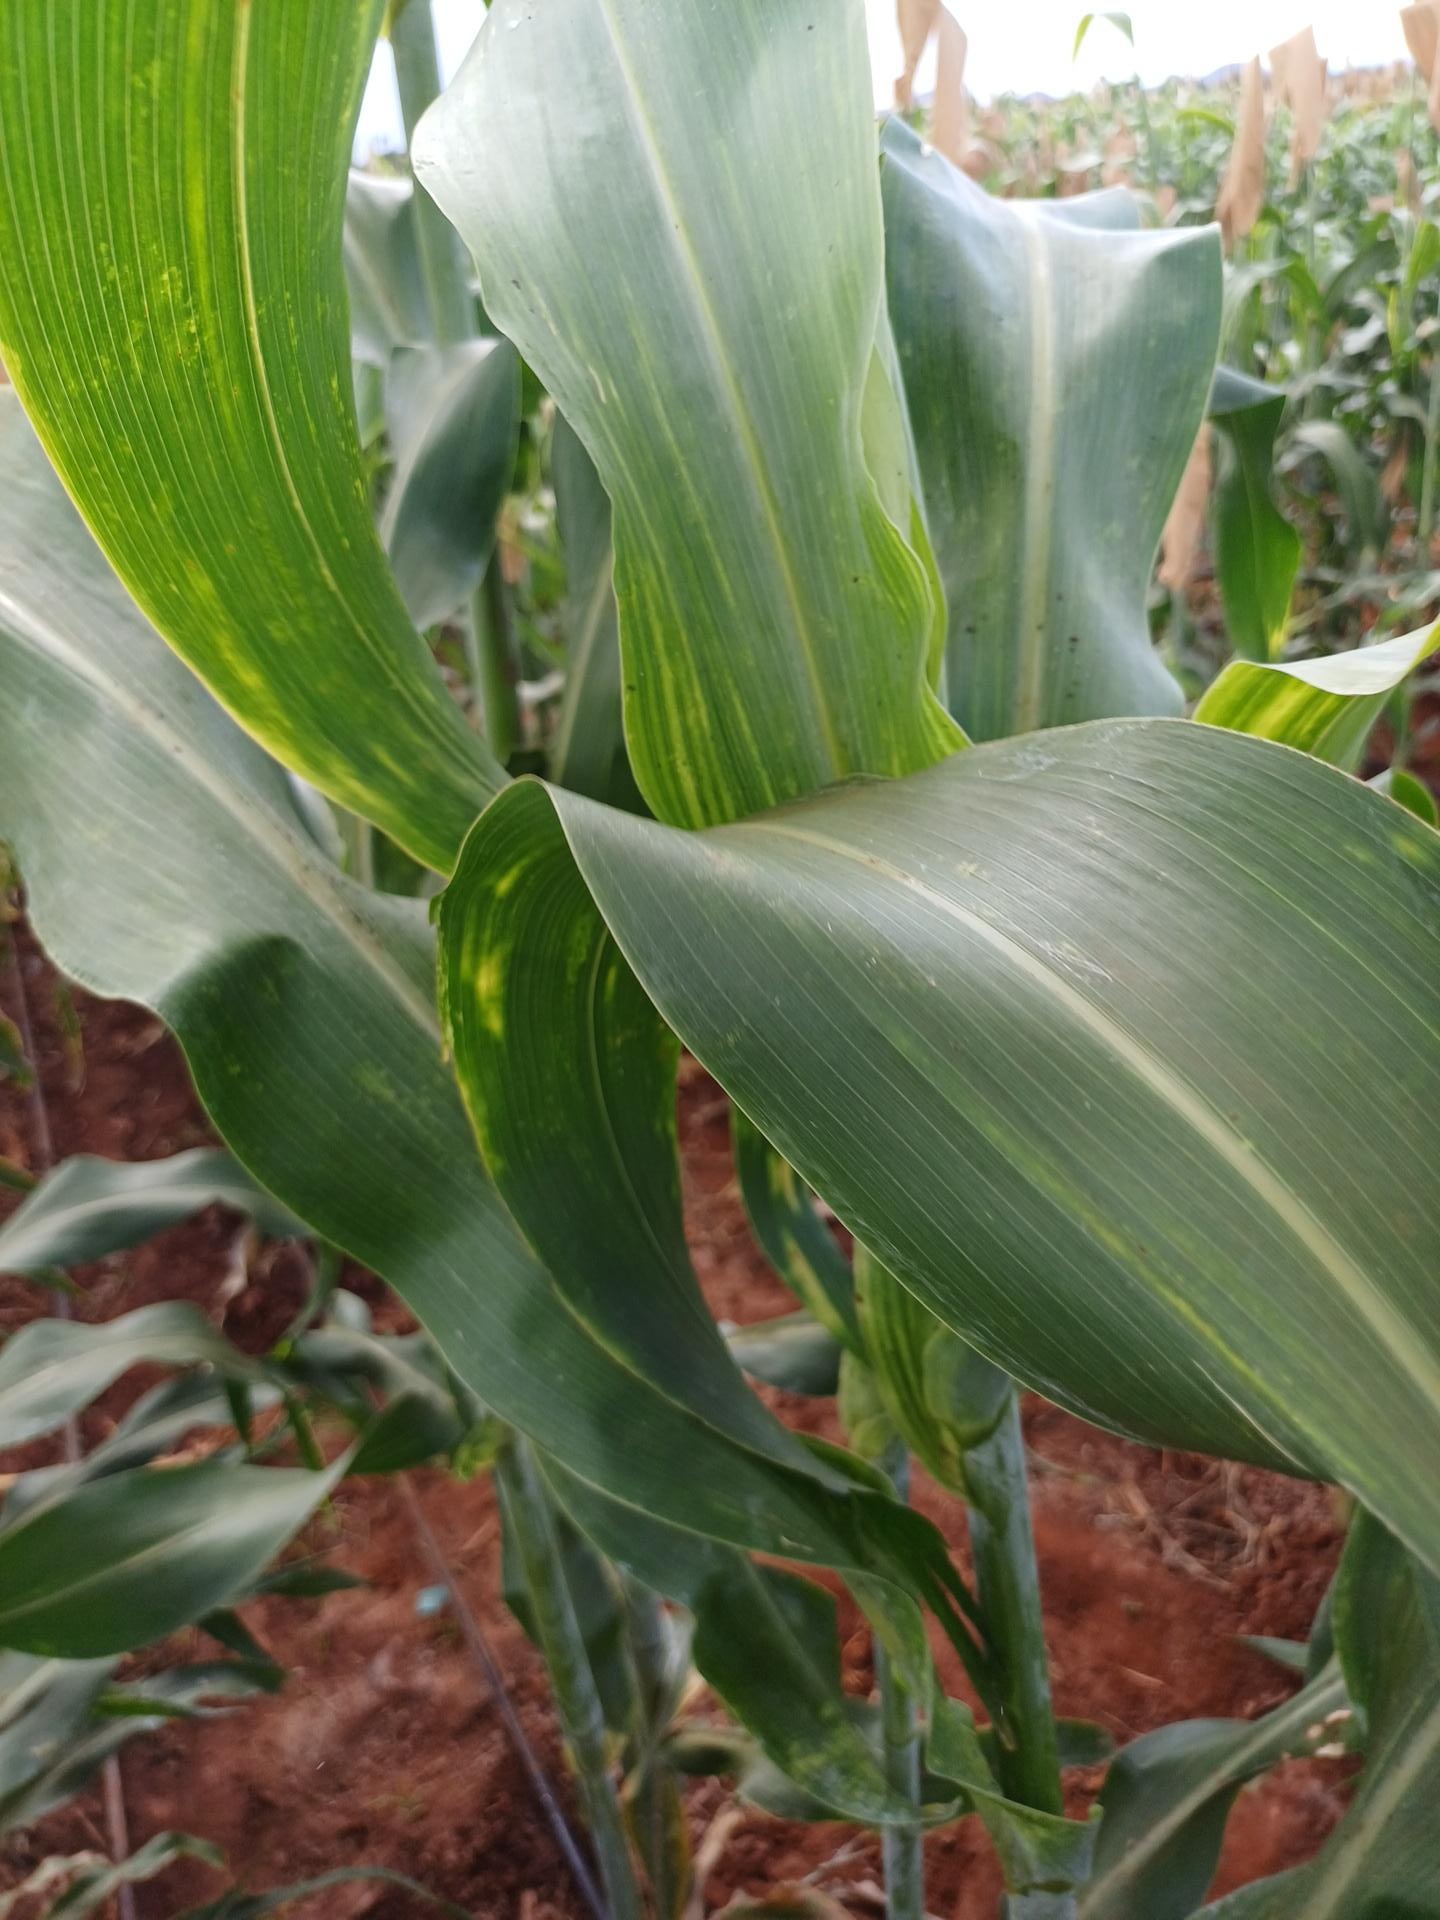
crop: sorghum
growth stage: heading tuber
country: Kenya
